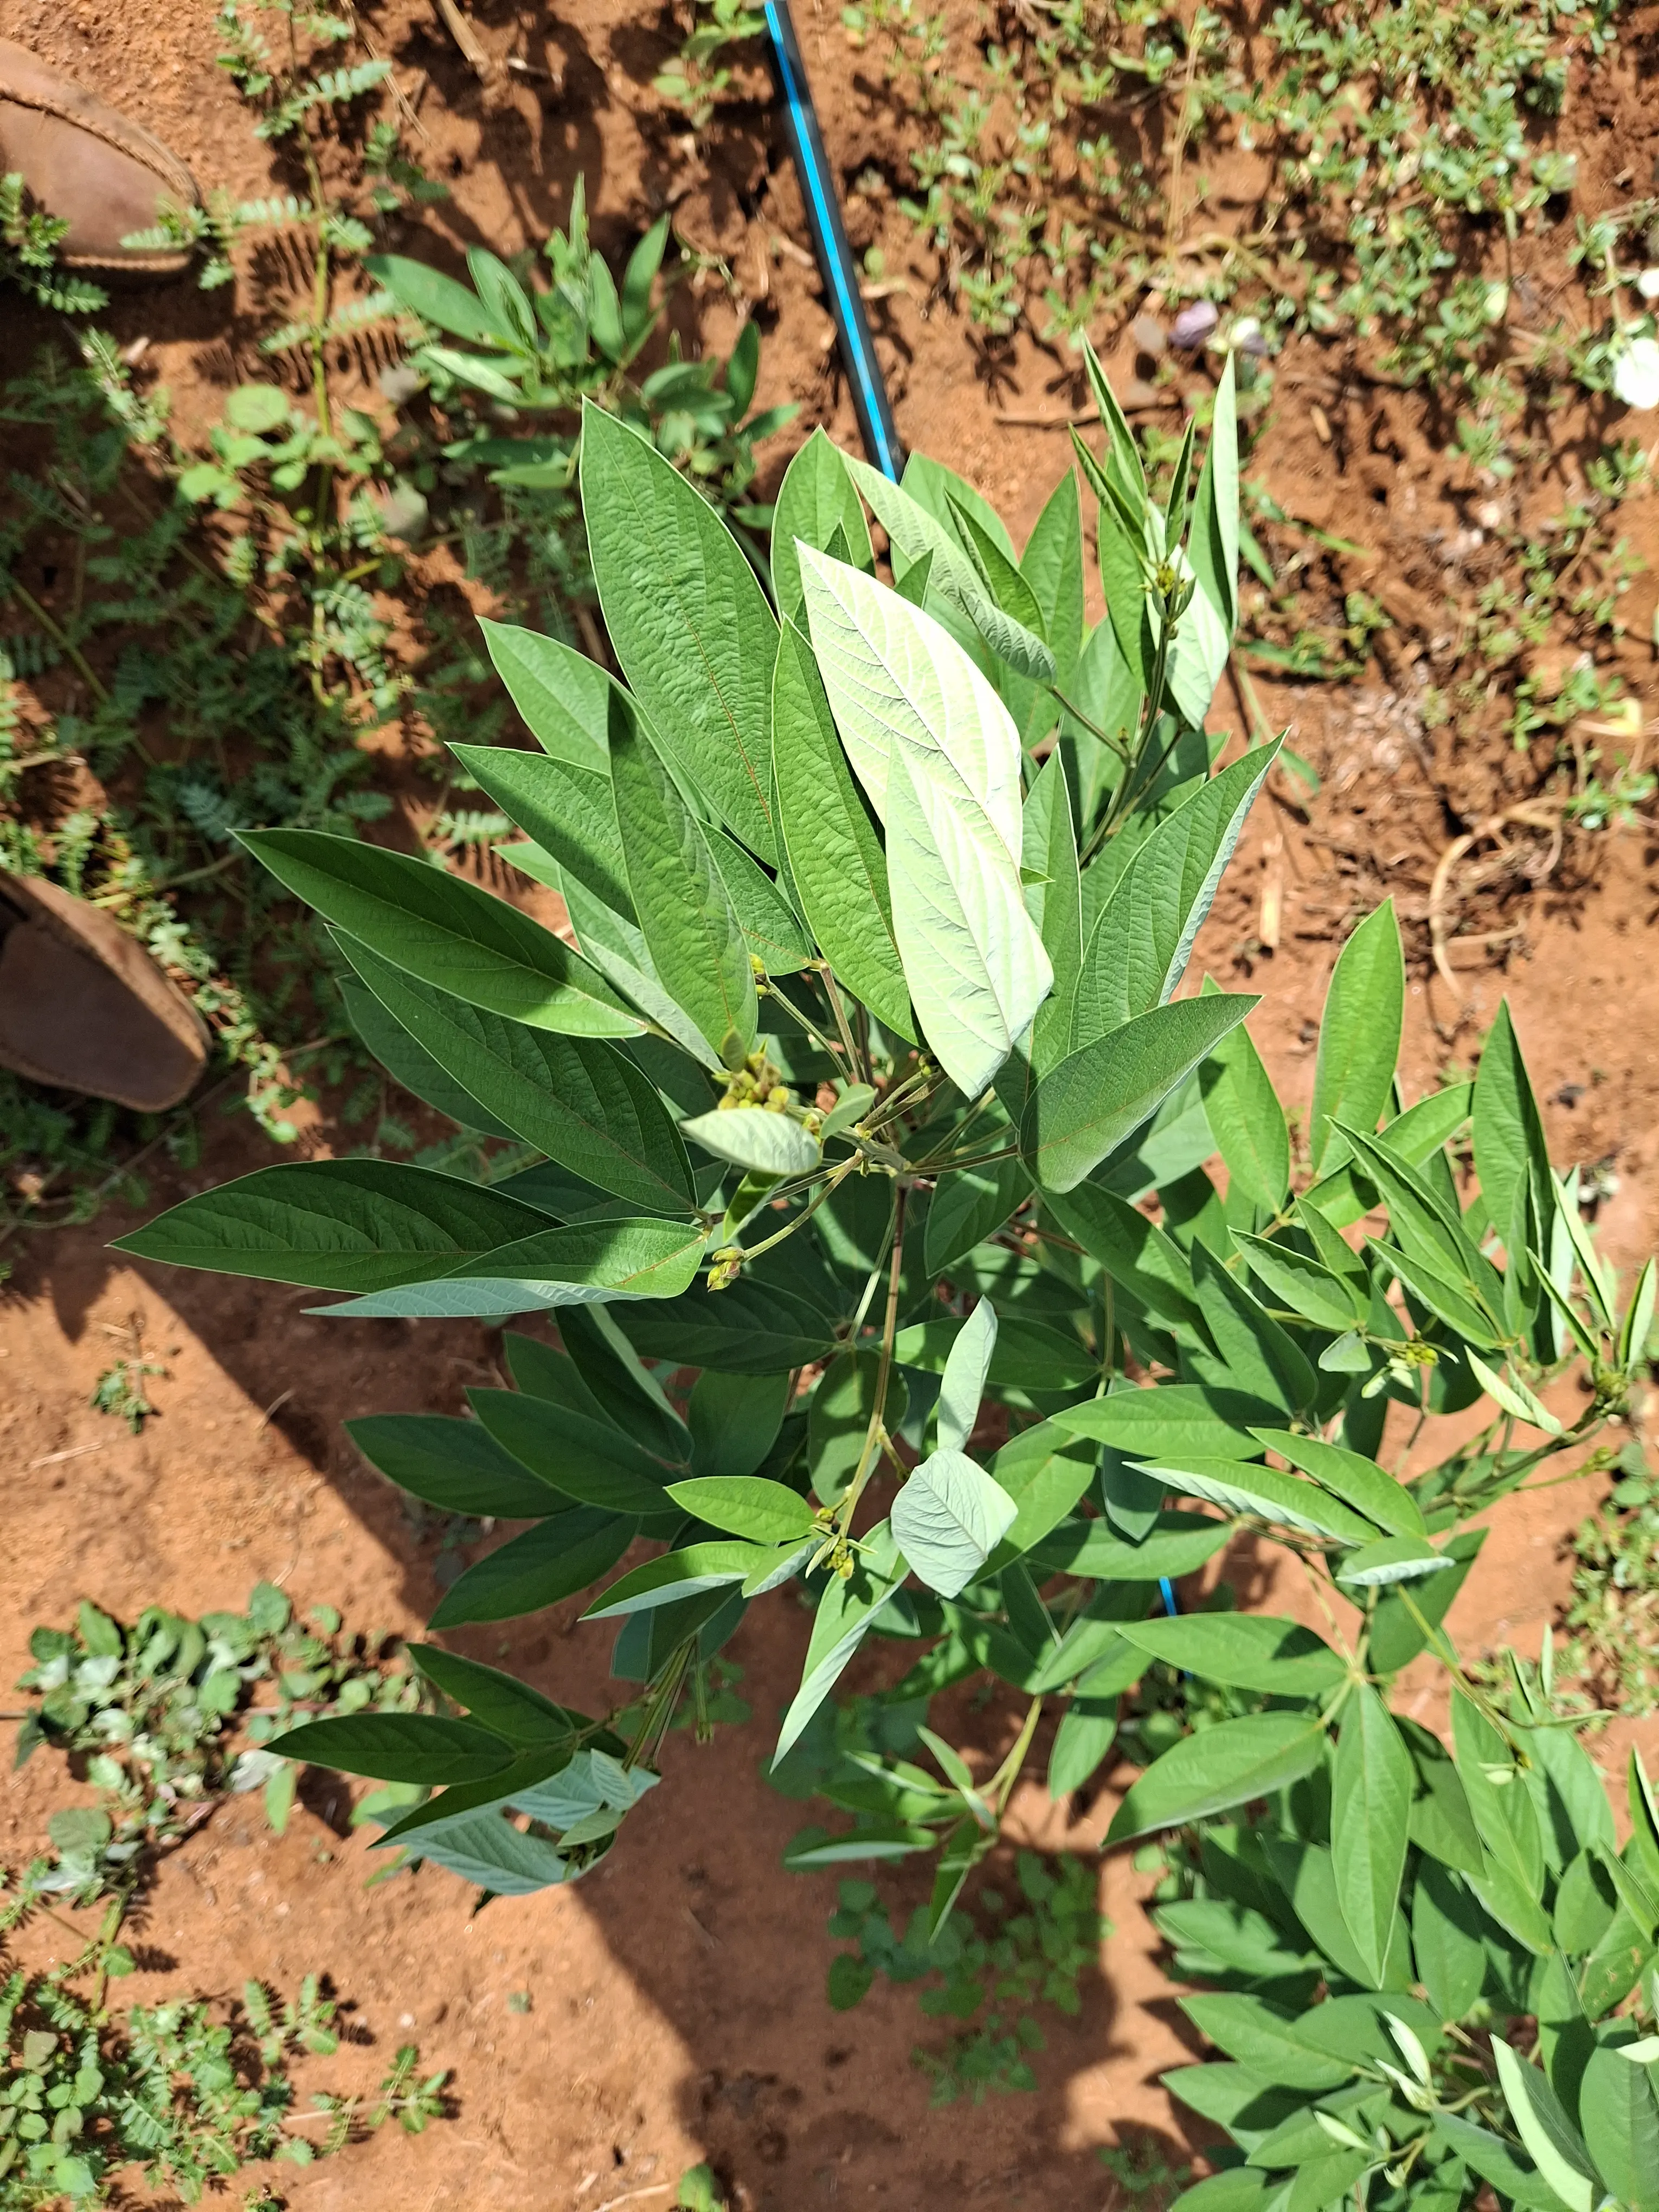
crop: pigeonpea
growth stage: vegetative
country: Kenya
